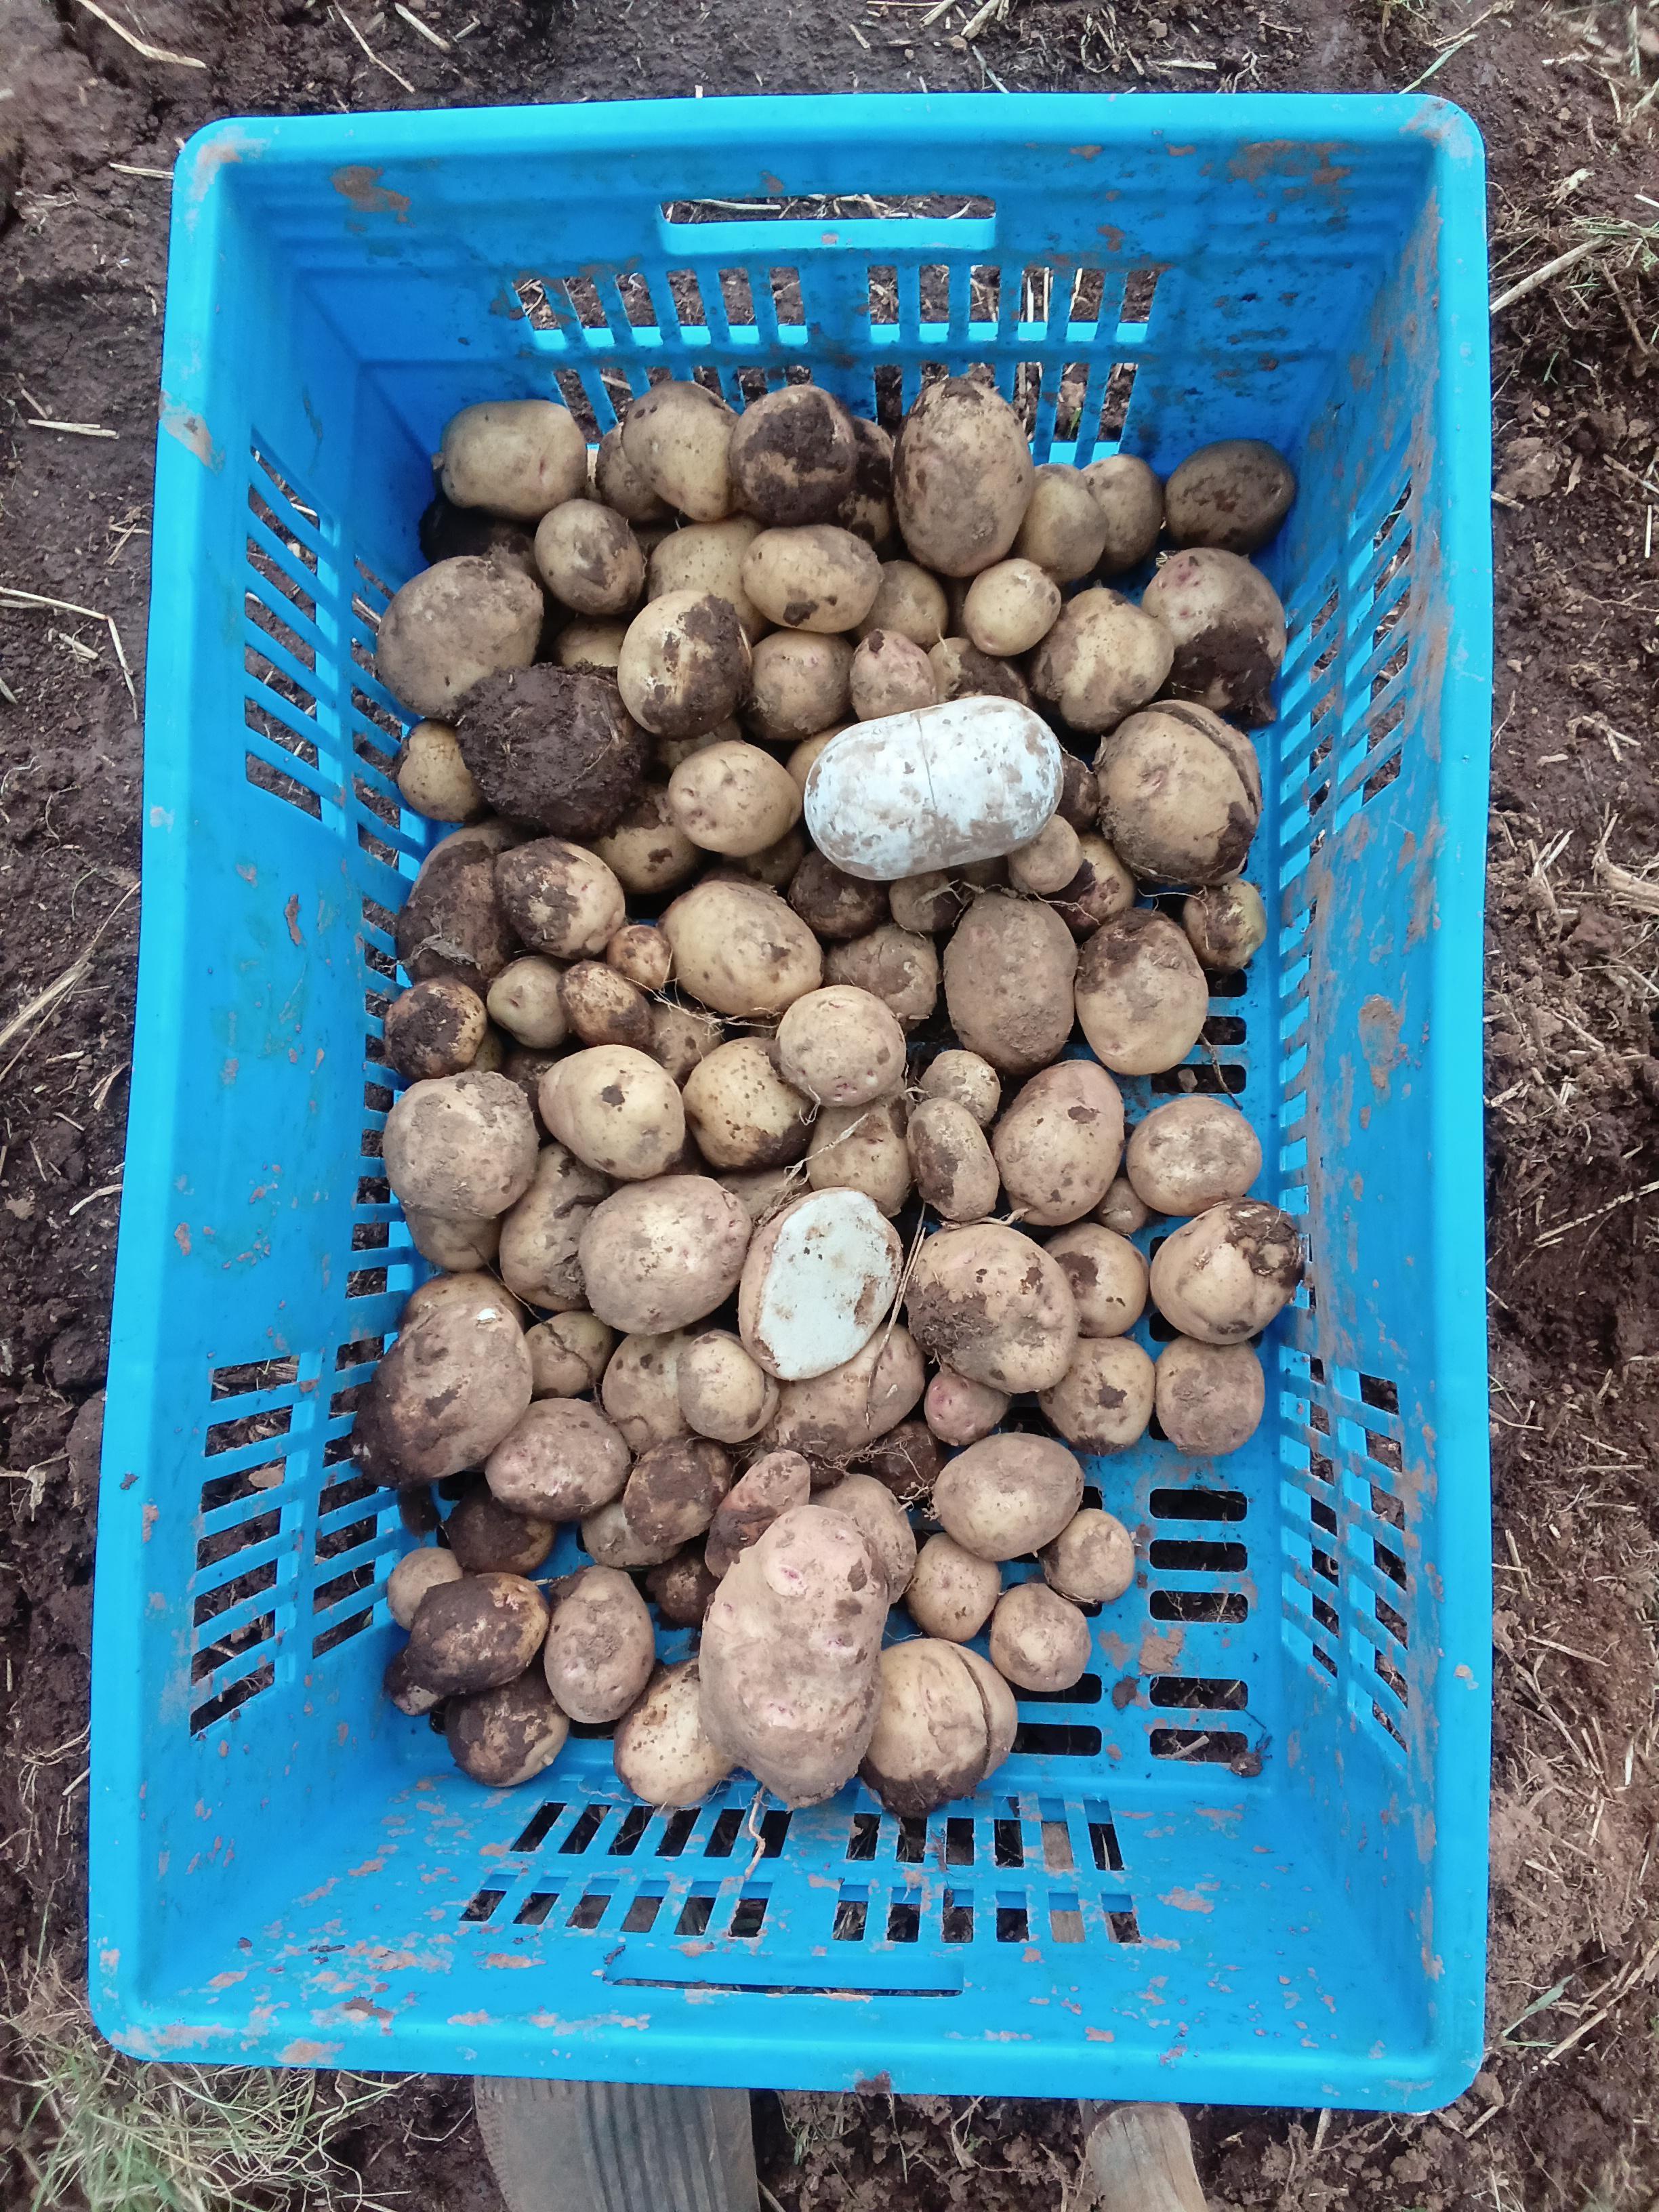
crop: potato
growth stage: harvest
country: Kenya
